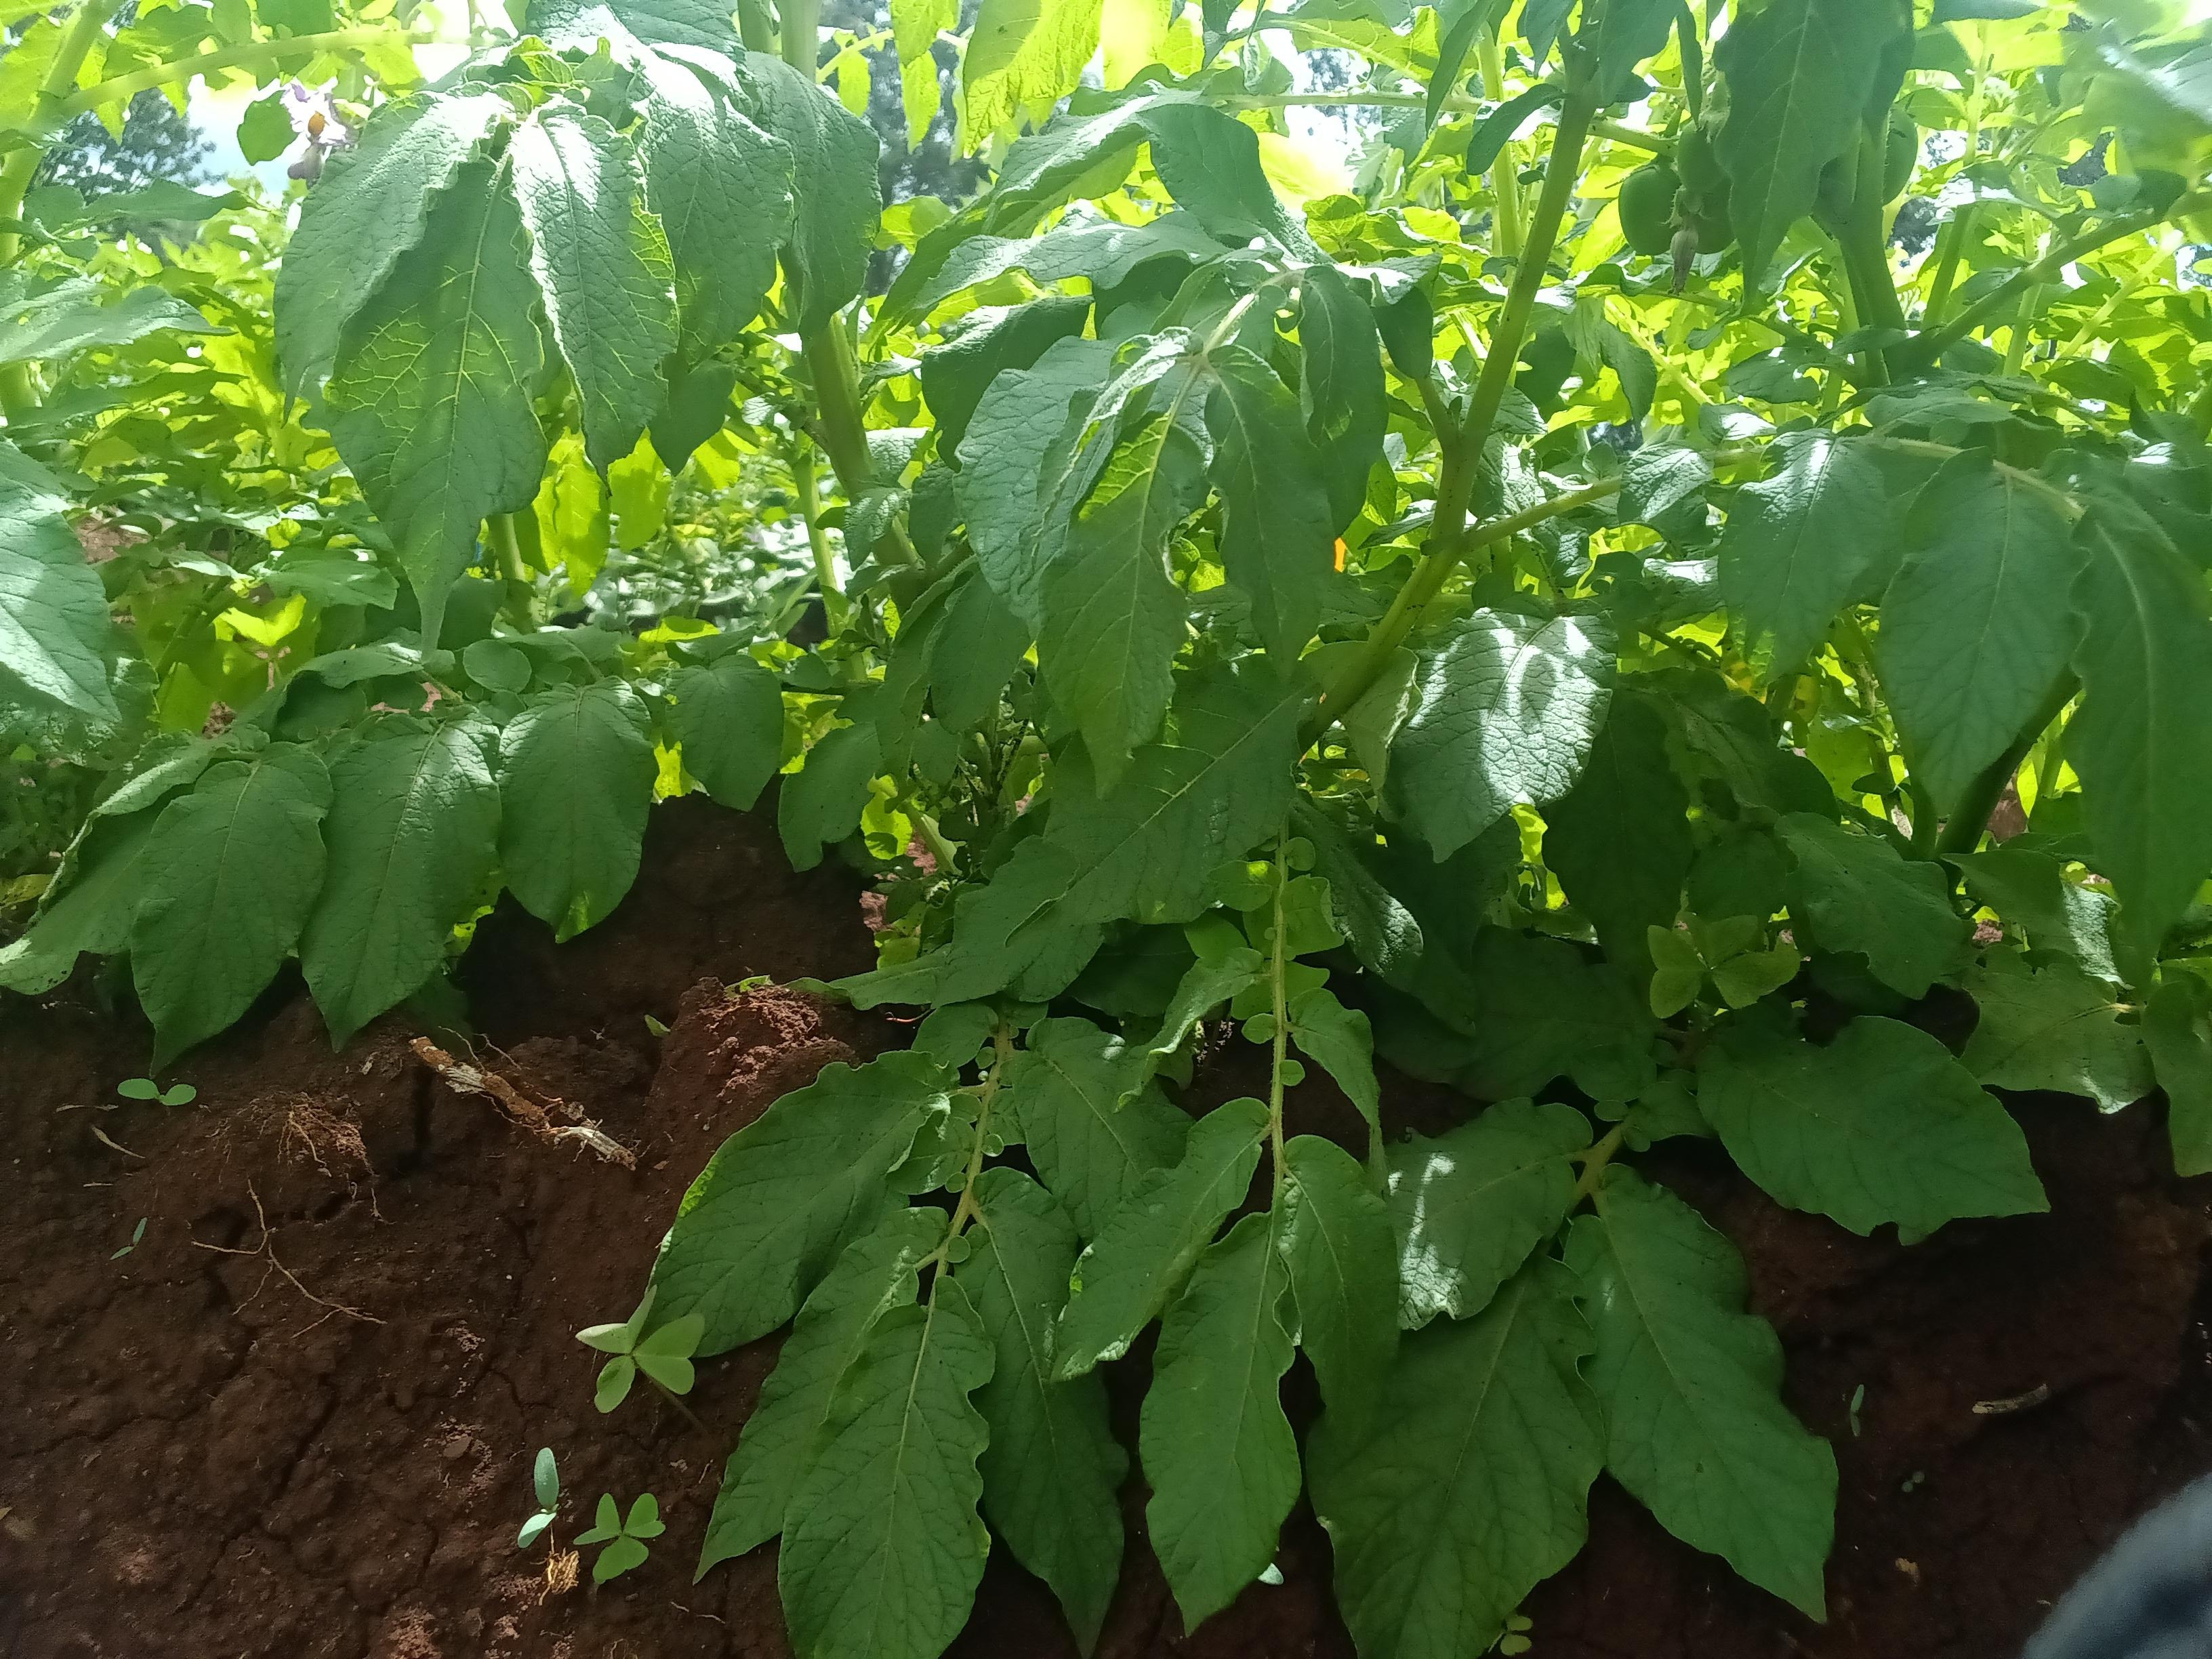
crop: potato
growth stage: flowering
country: Kenya
